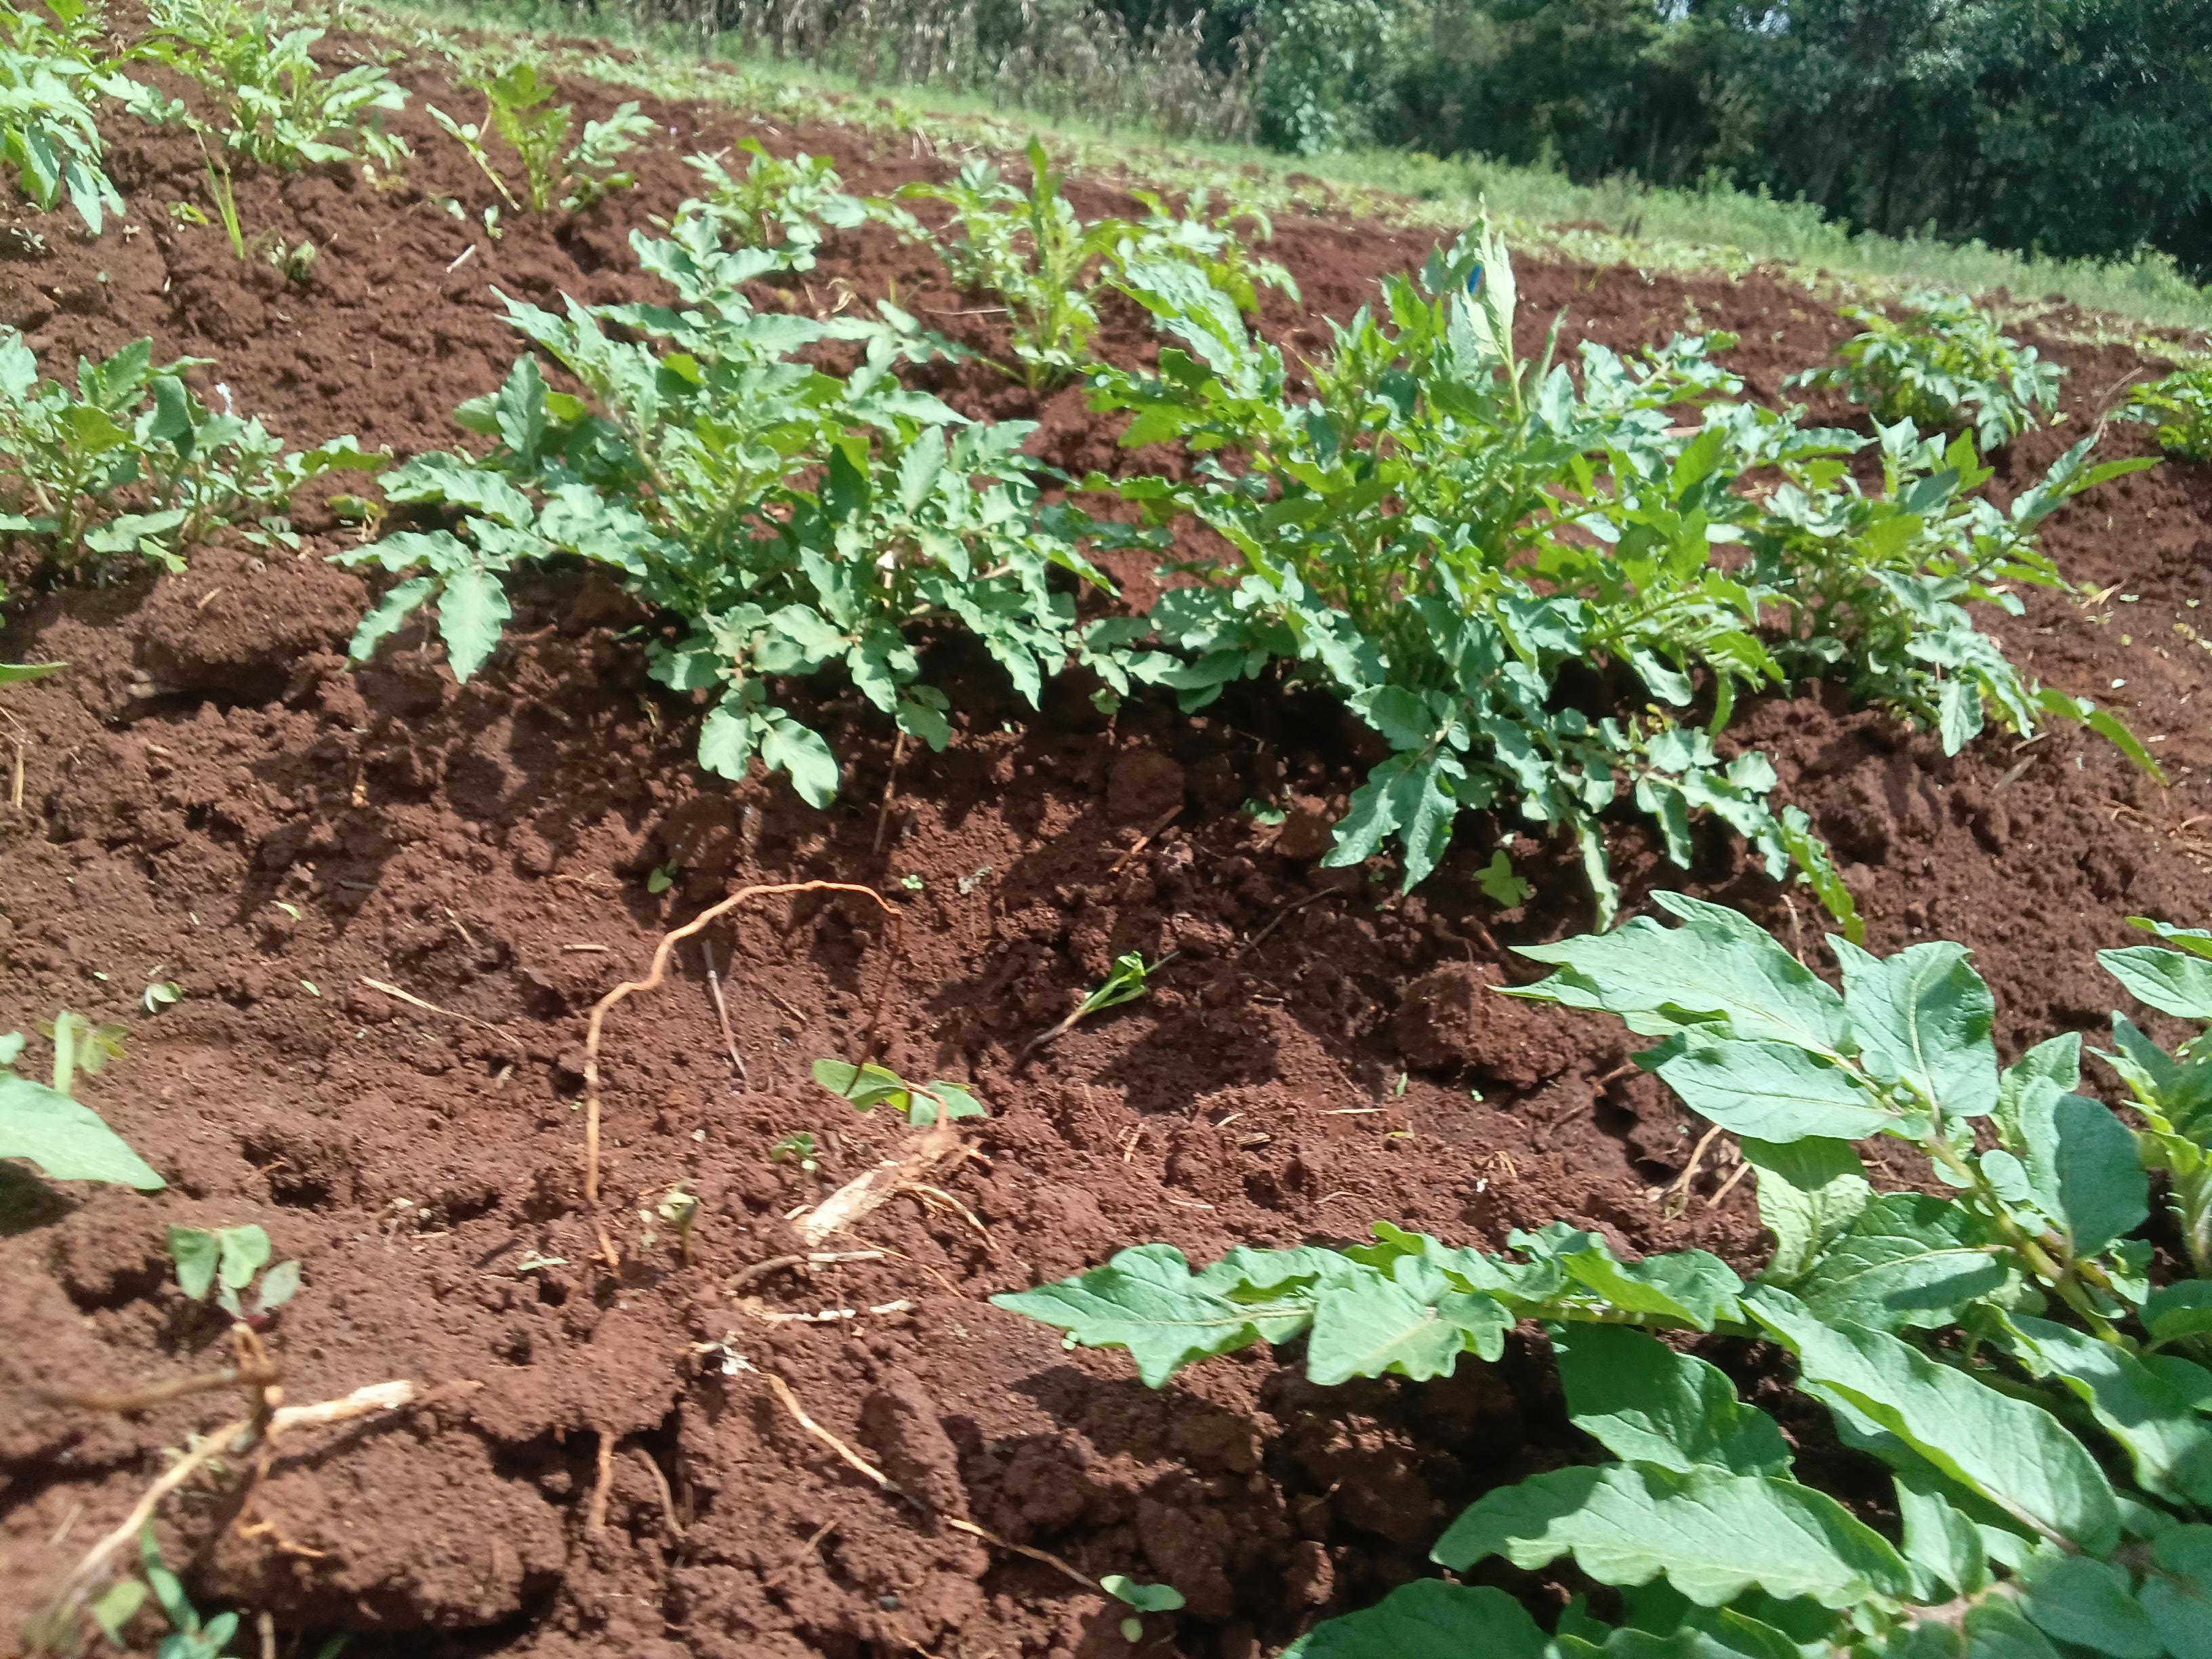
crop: potato
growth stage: vegetative
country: Kenya
